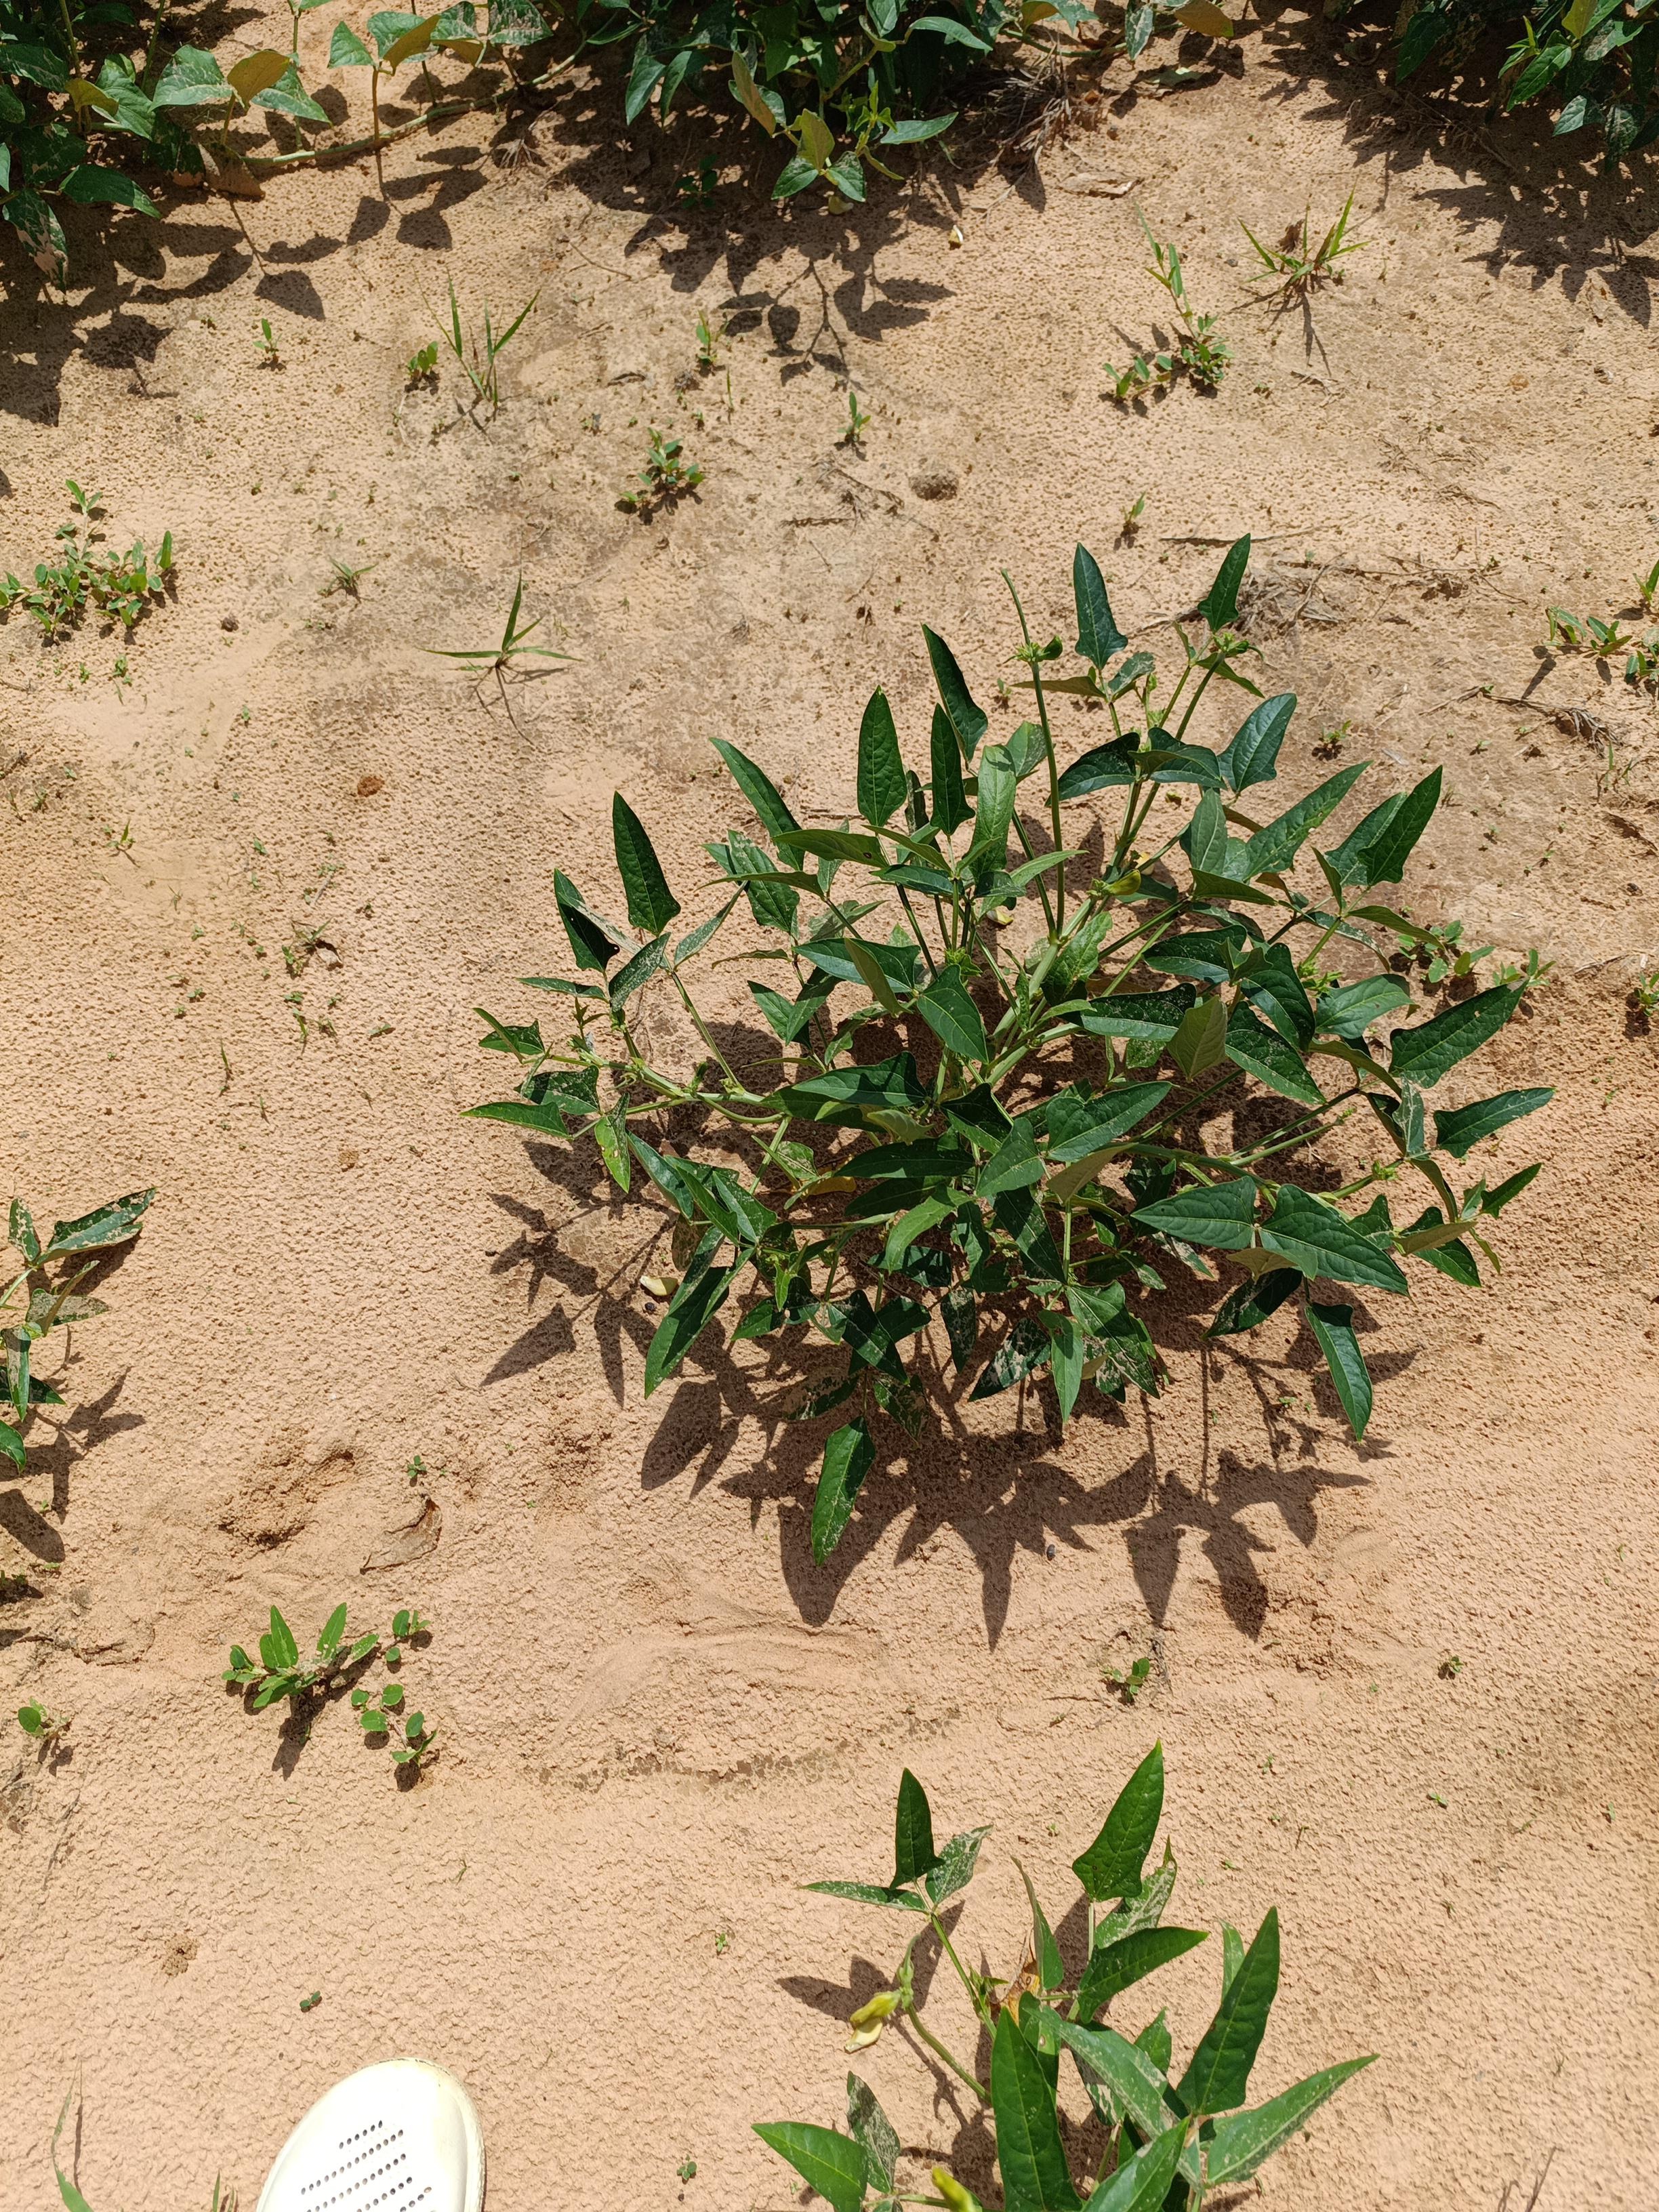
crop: cowpea
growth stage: development pod
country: Nigeria
